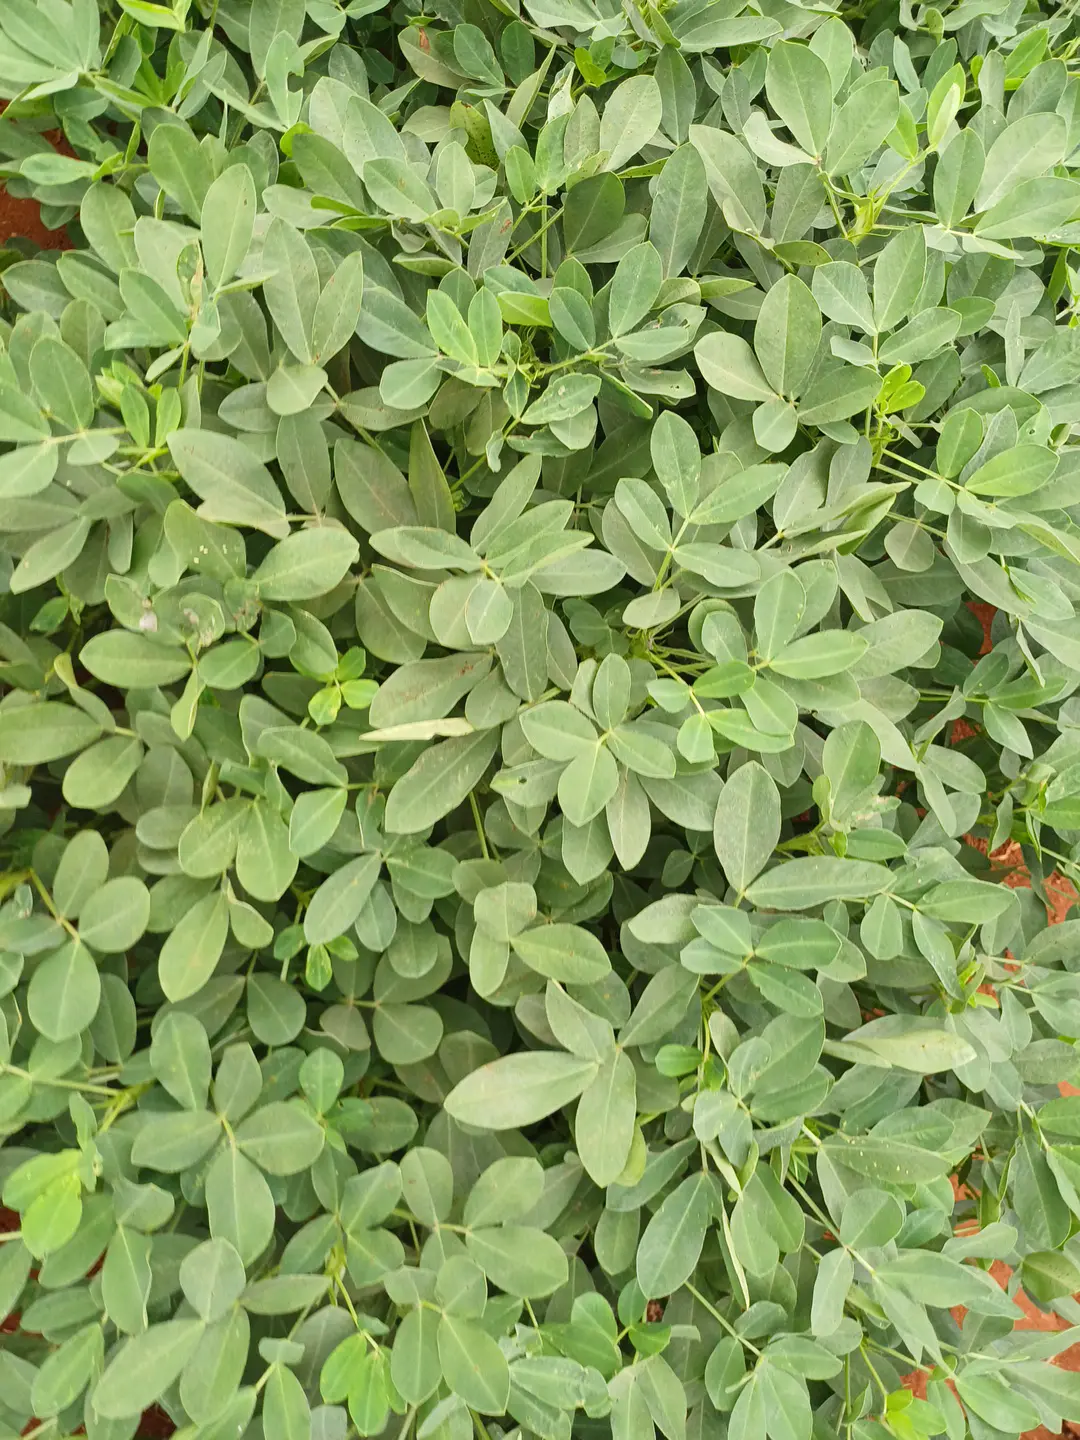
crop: groundnut
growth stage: pegging
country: Kenya
